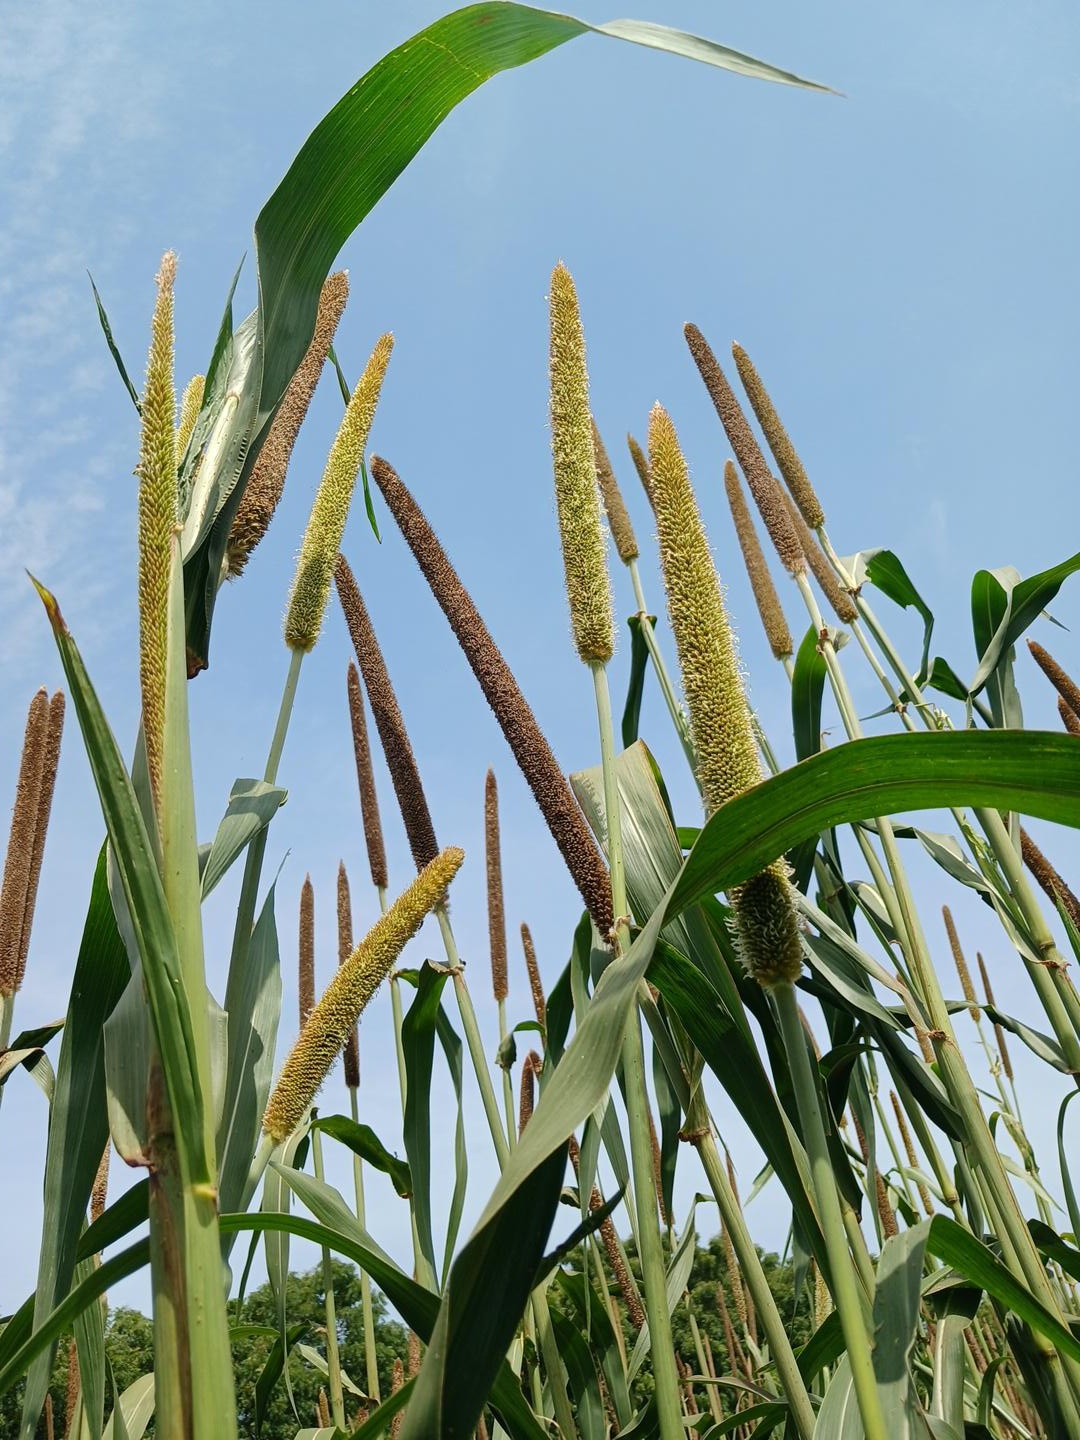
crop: pearl millet
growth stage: maturity
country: Senegal
